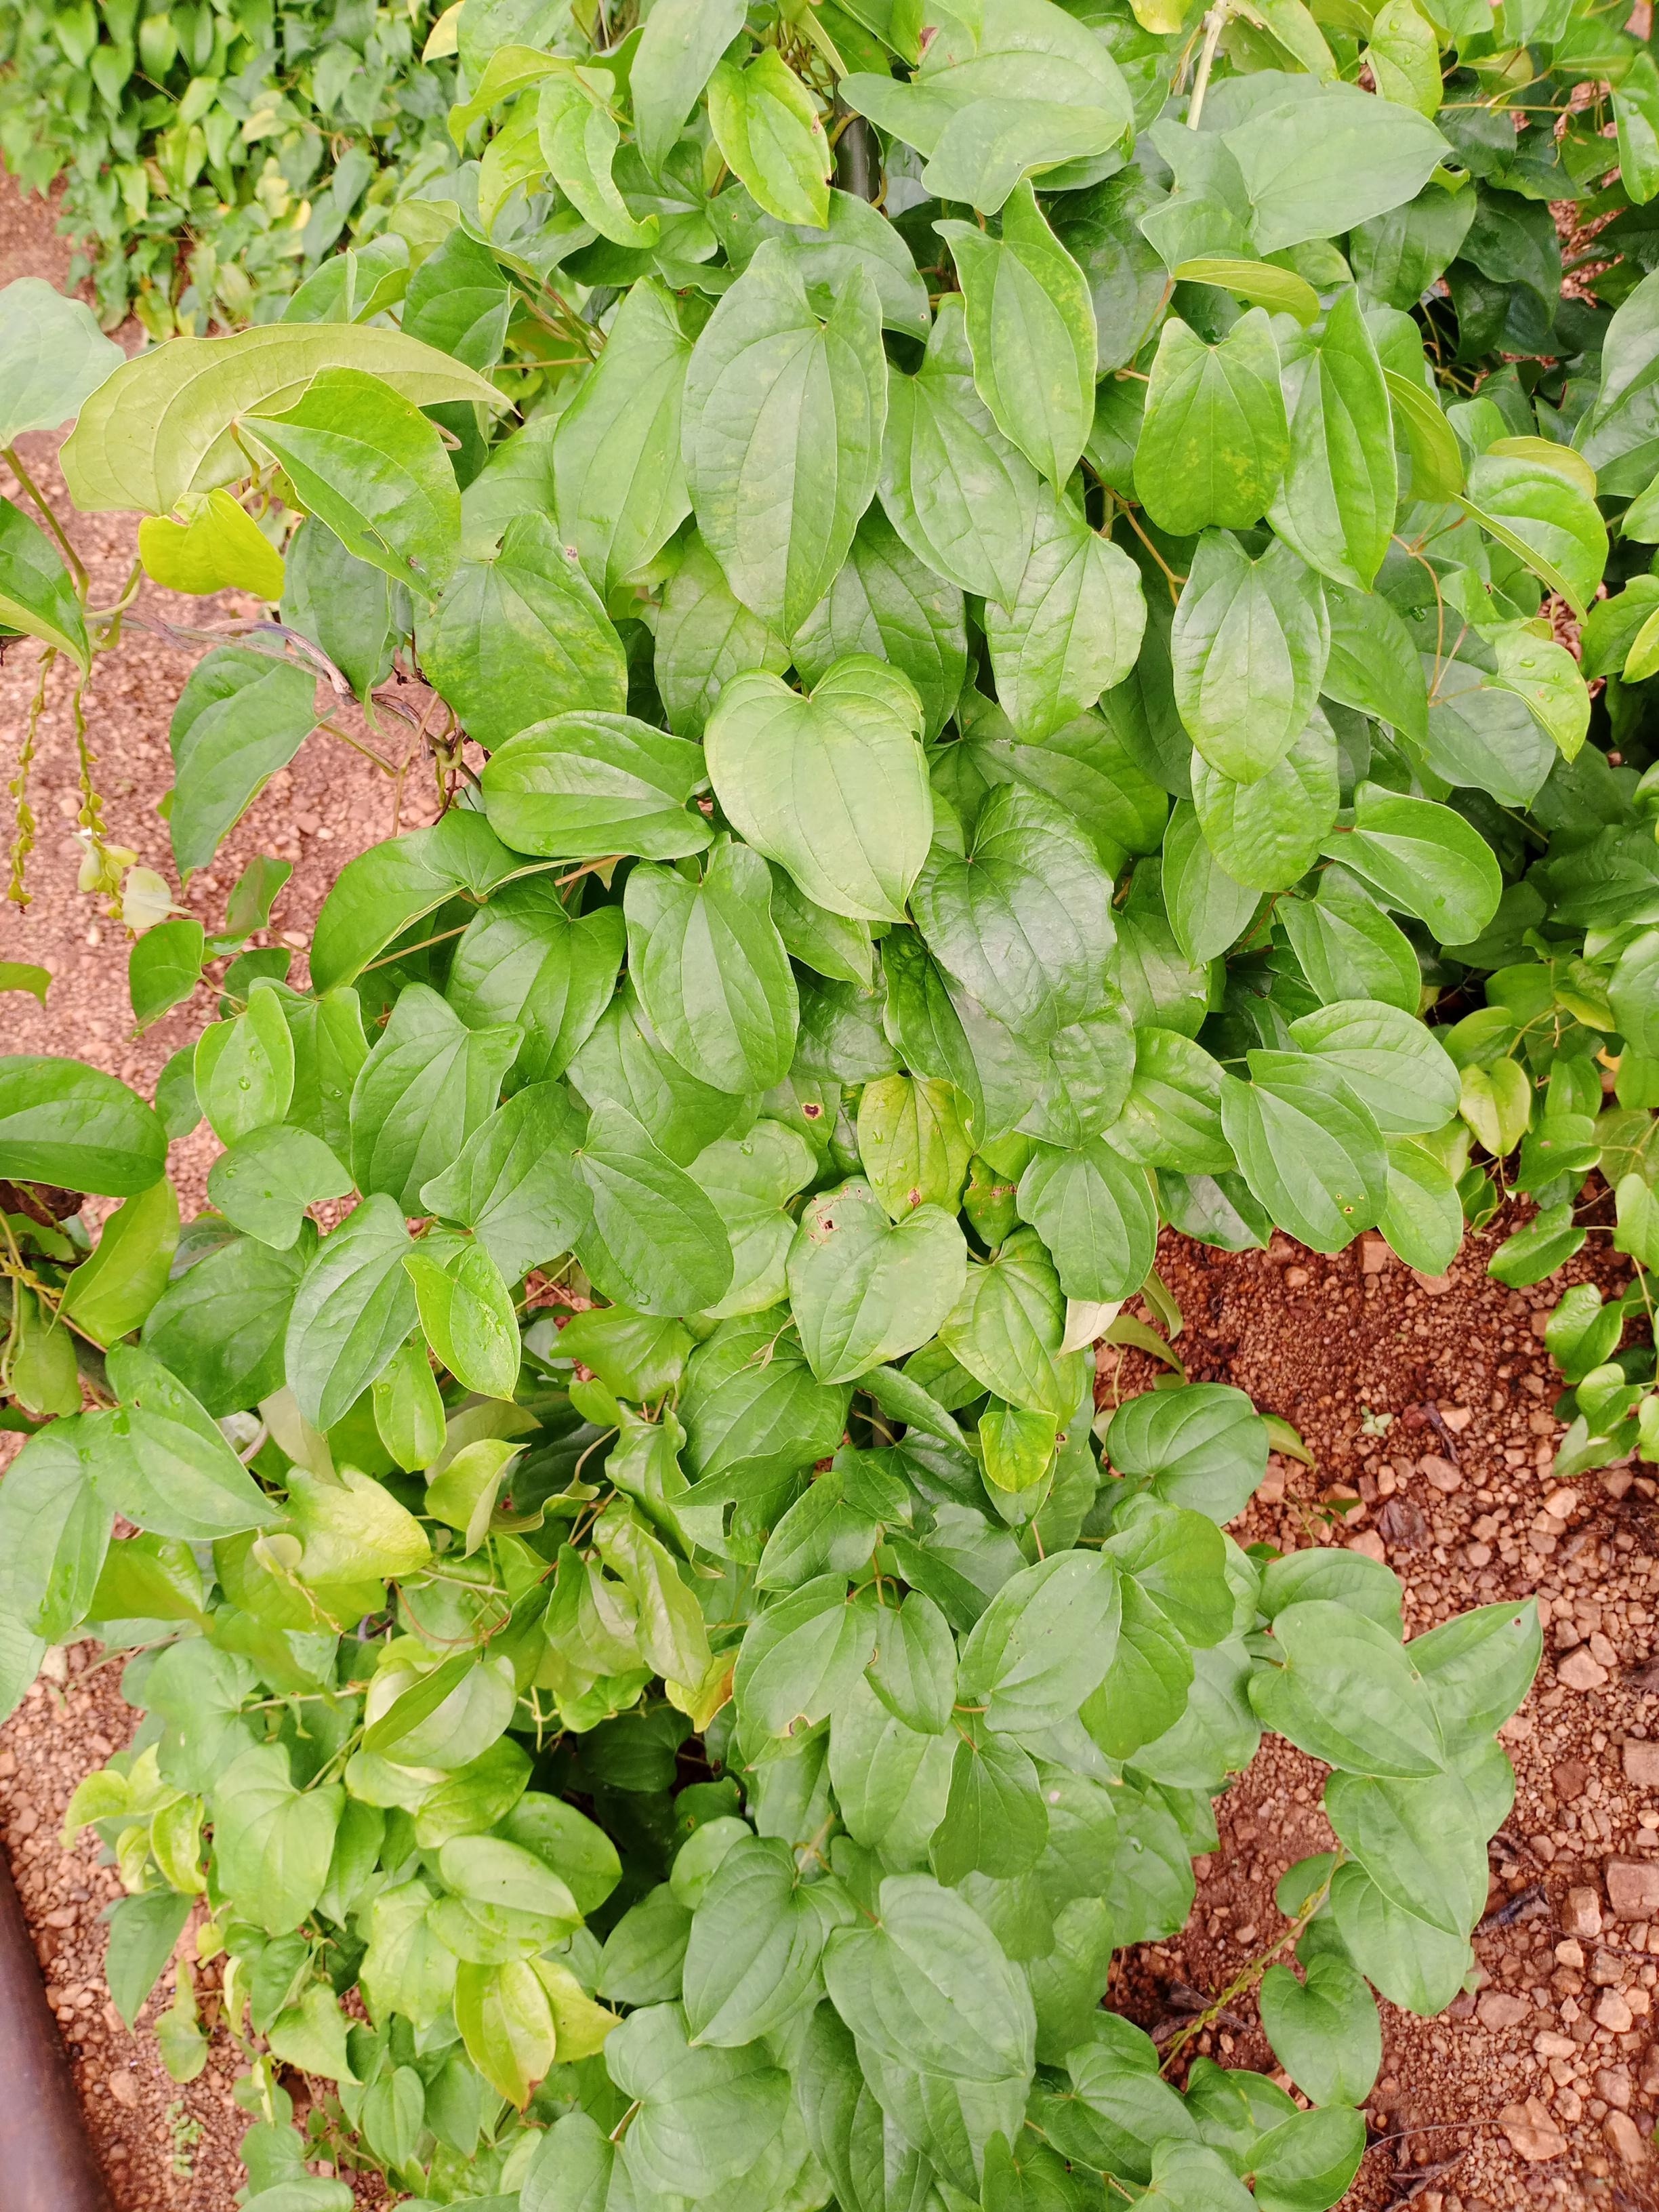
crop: yam
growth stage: vegetative
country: Nigeria
